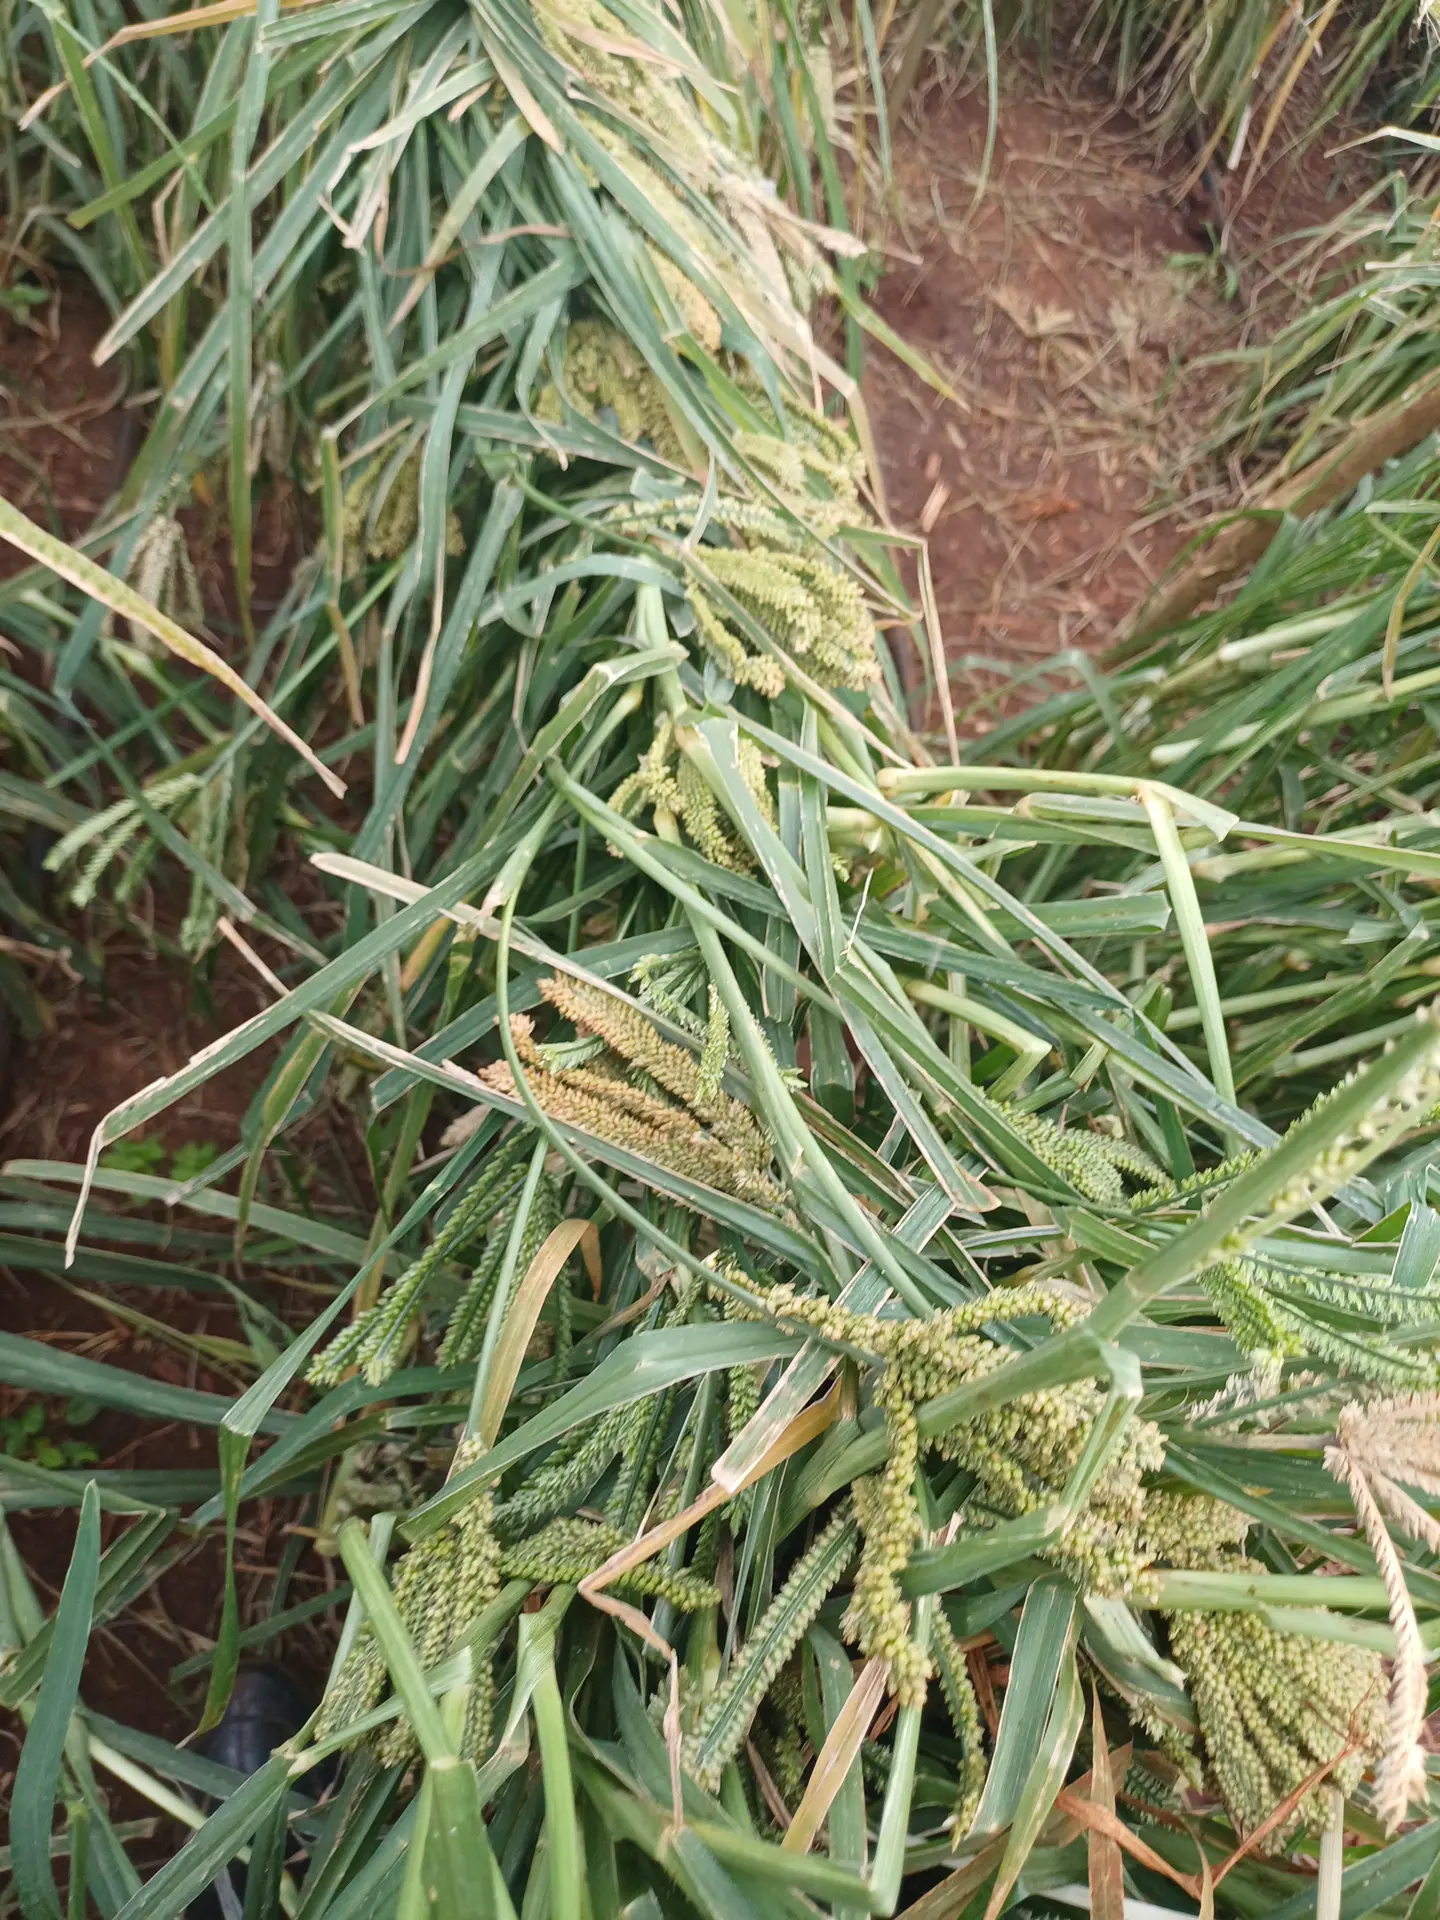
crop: finger millet
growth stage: filling grain
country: Kenya
